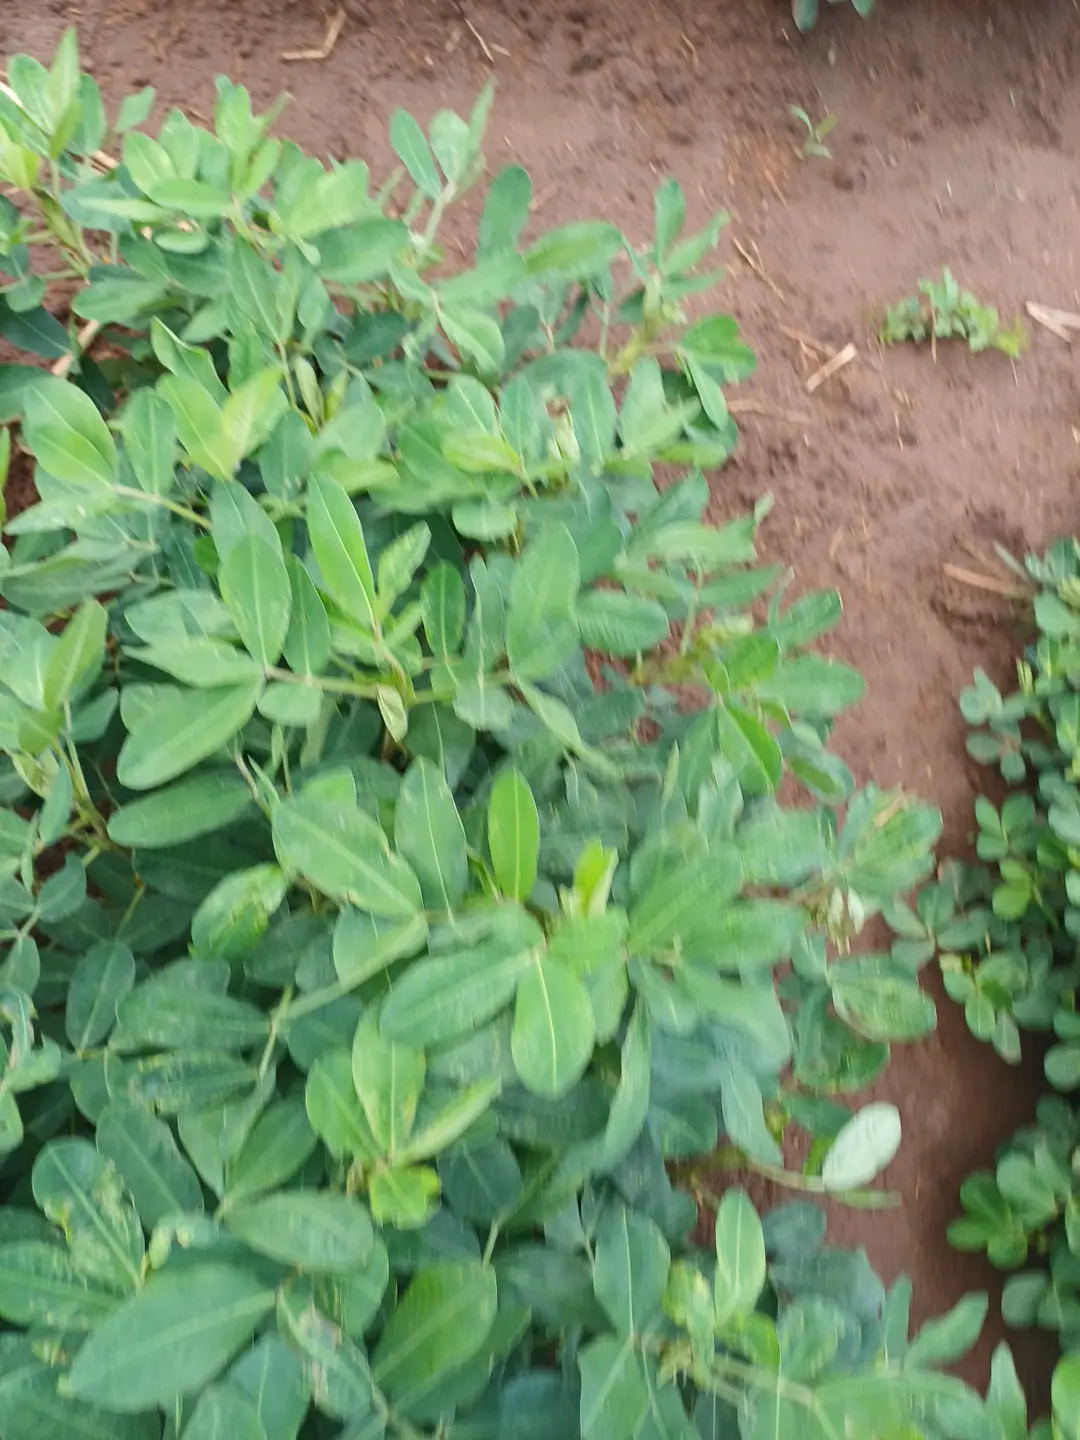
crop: groundnut
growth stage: flowering
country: Kenya
